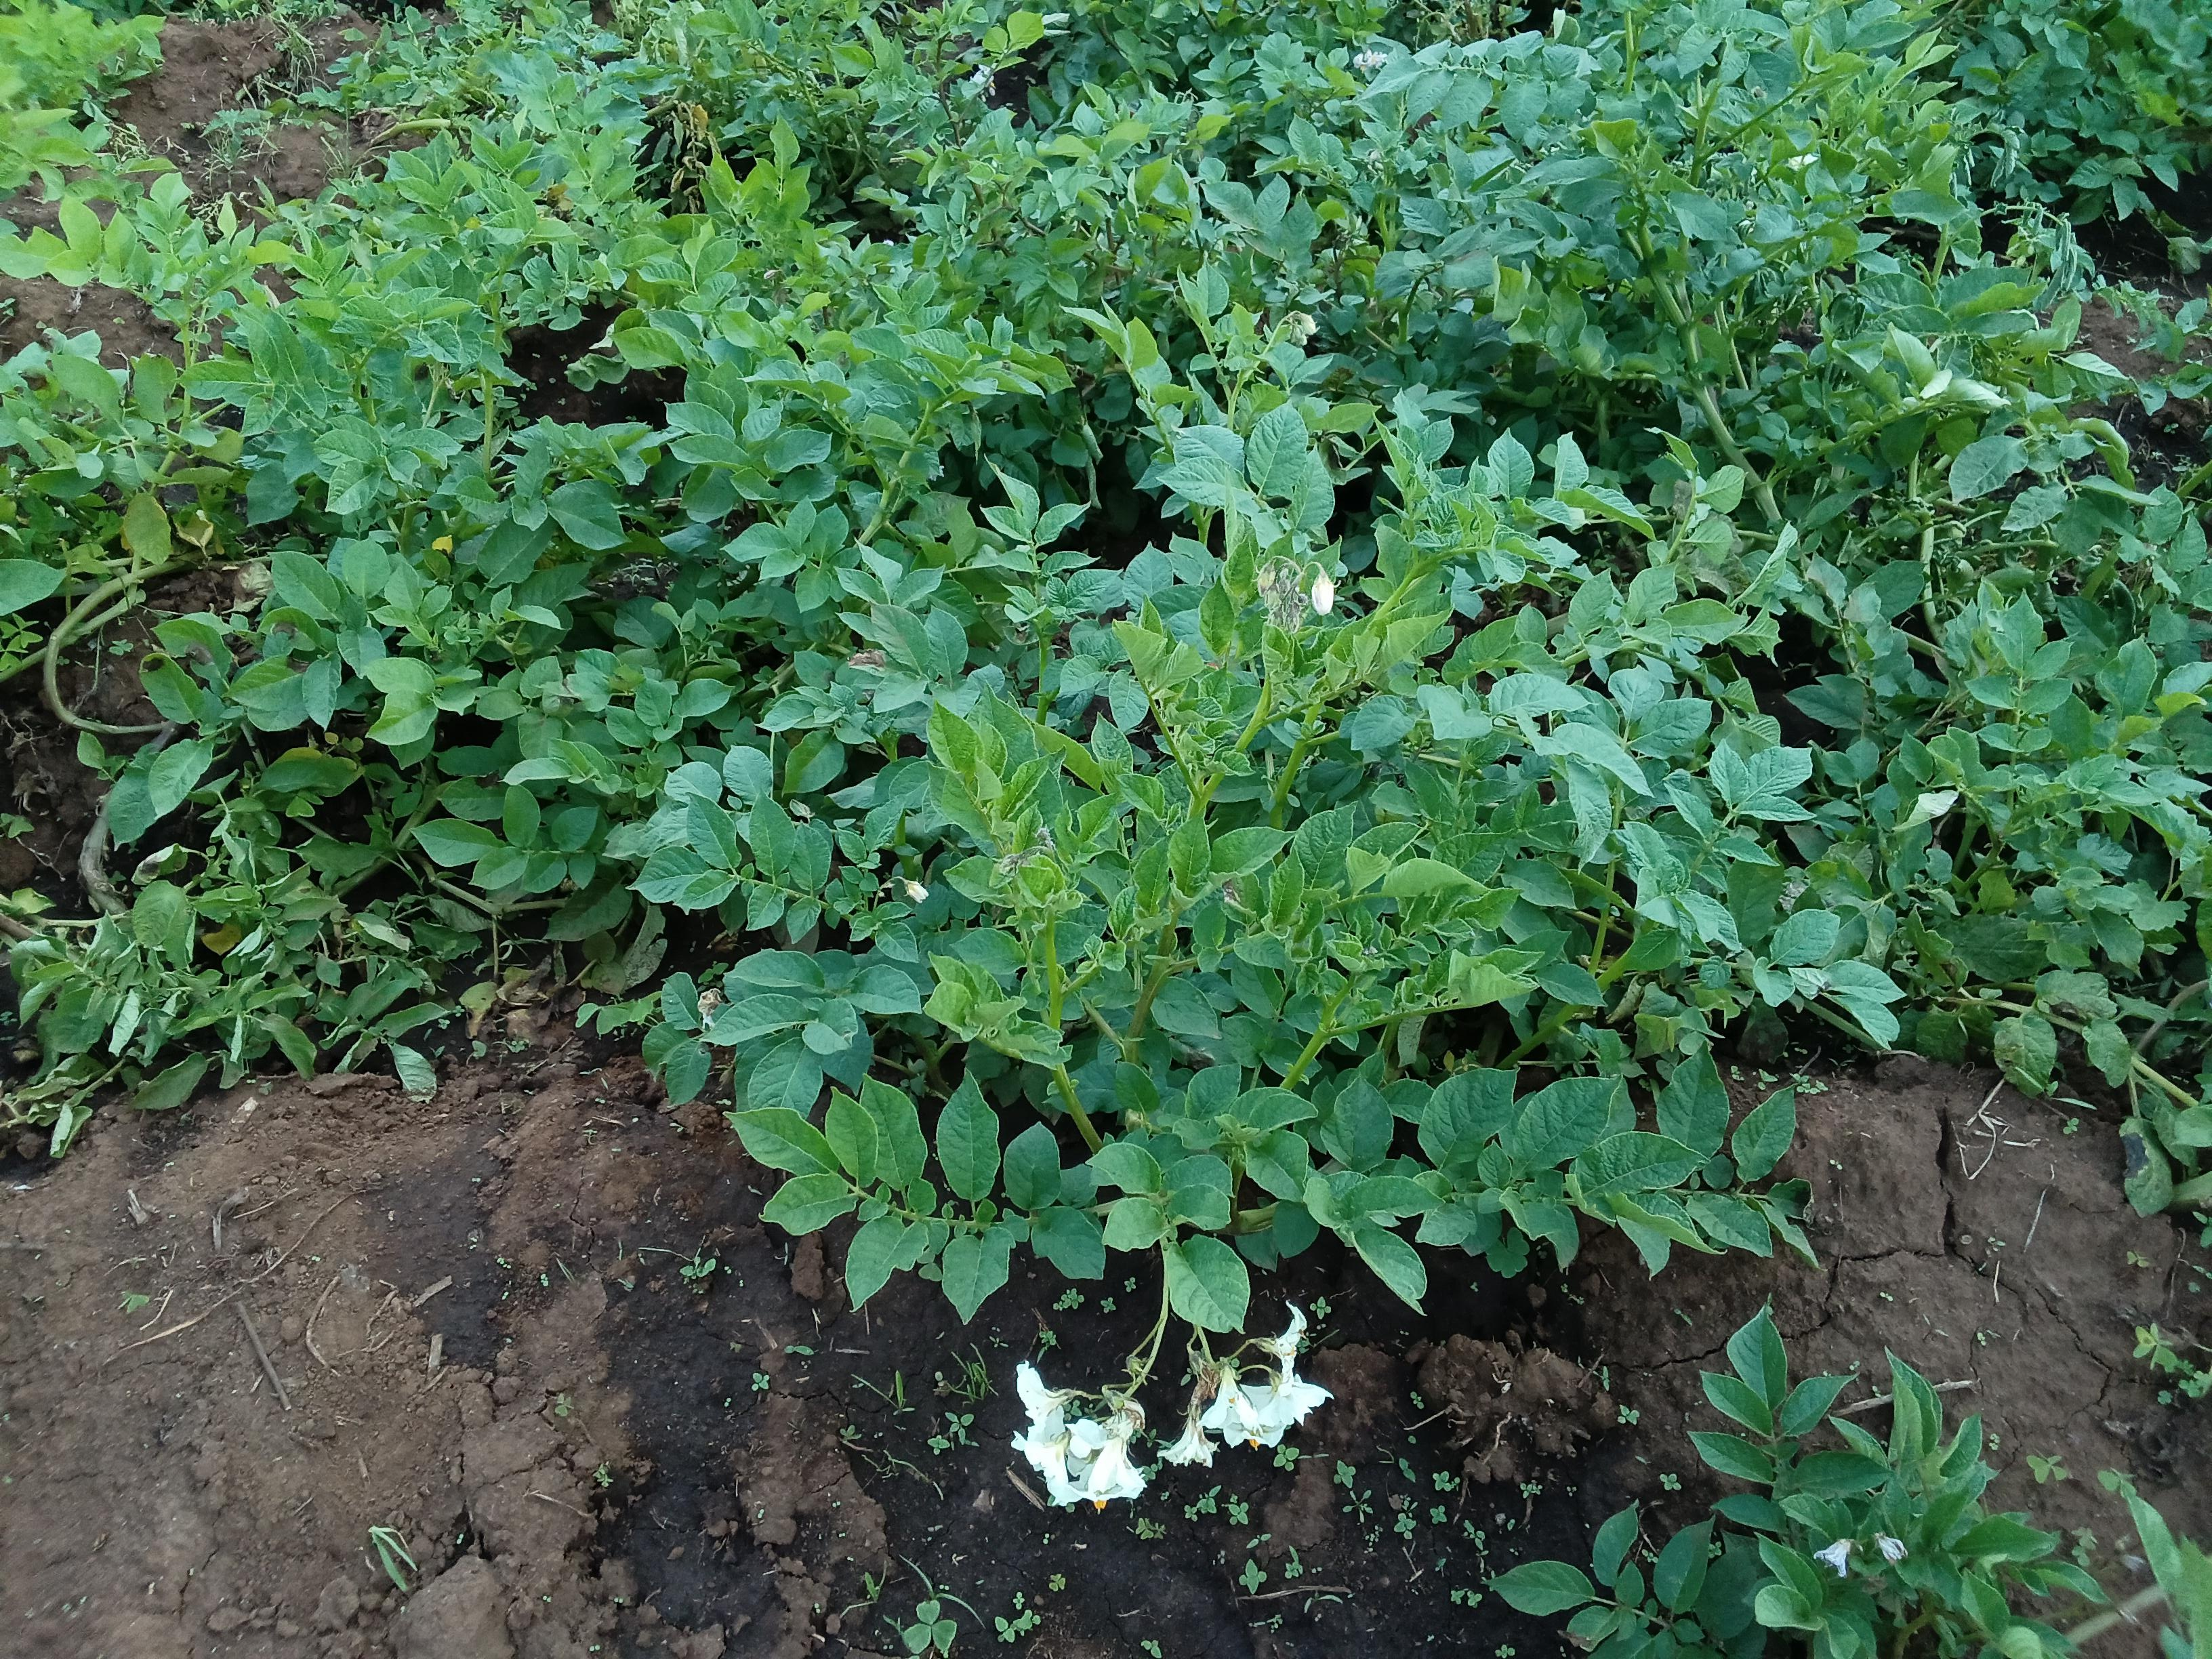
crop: potato
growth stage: flowering
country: Kenya
